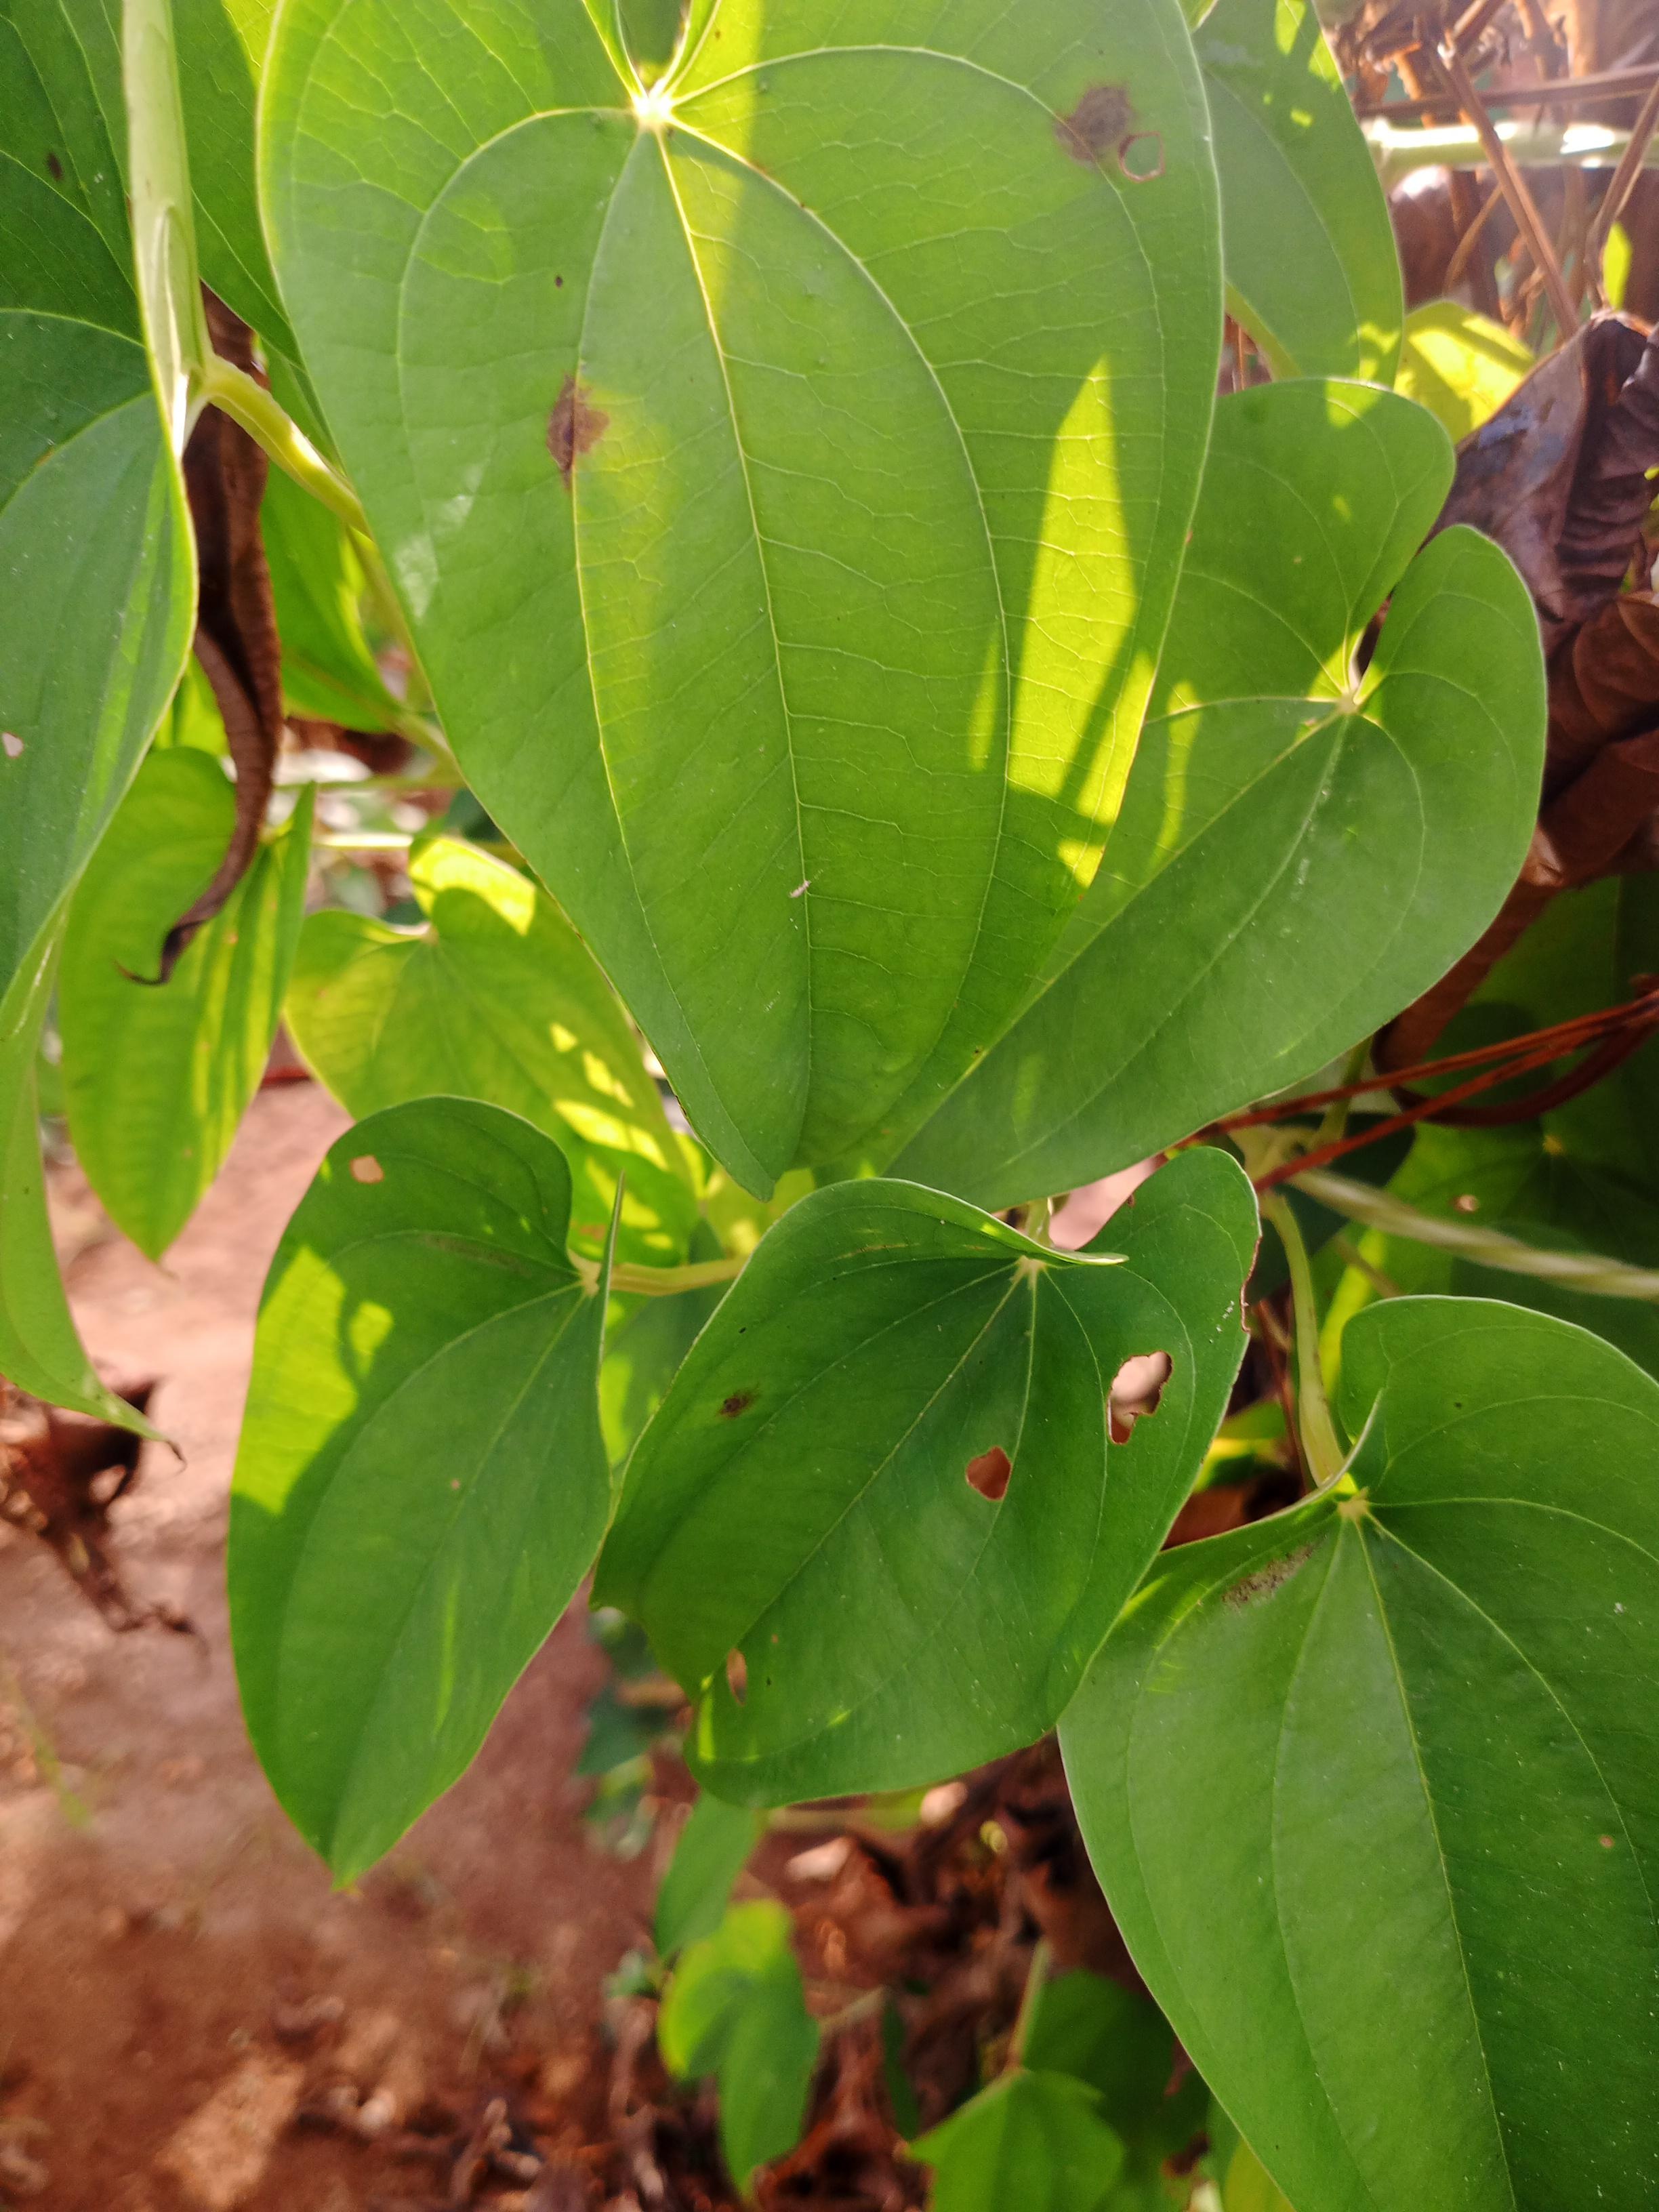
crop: yam
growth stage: flowering
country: Nigeria
